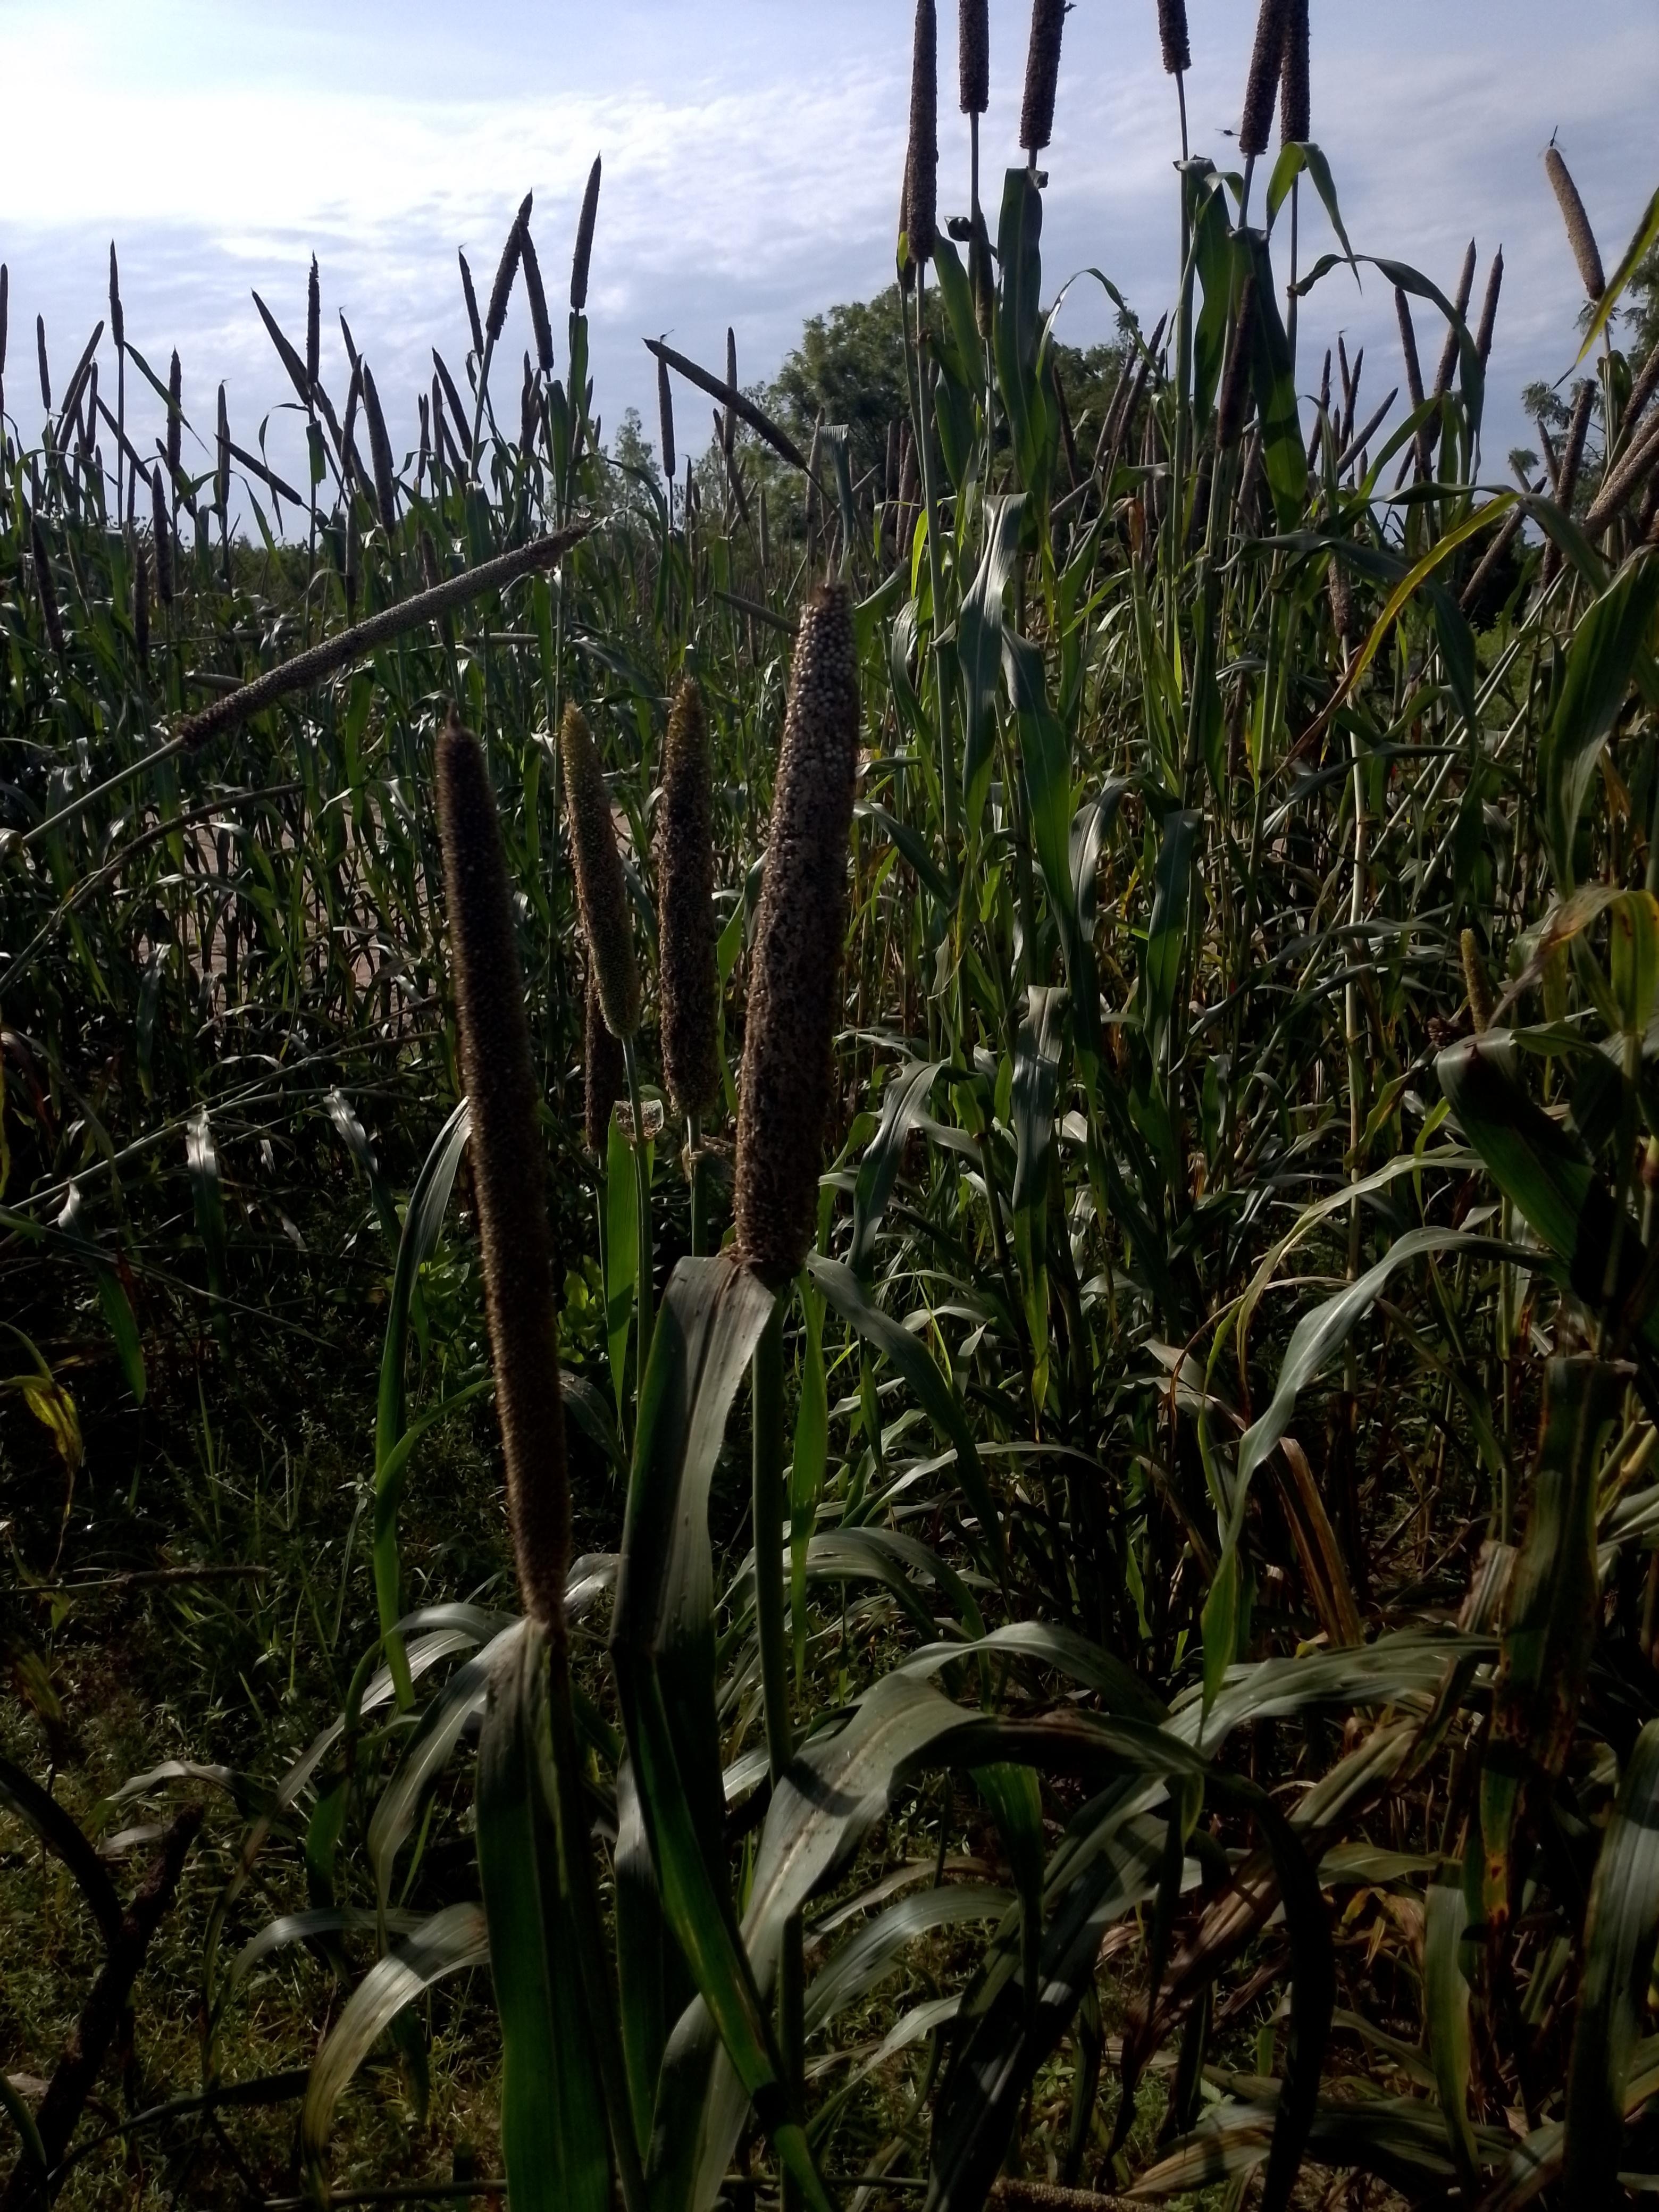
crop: pearl millet
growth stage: filling grain
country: Senegal
